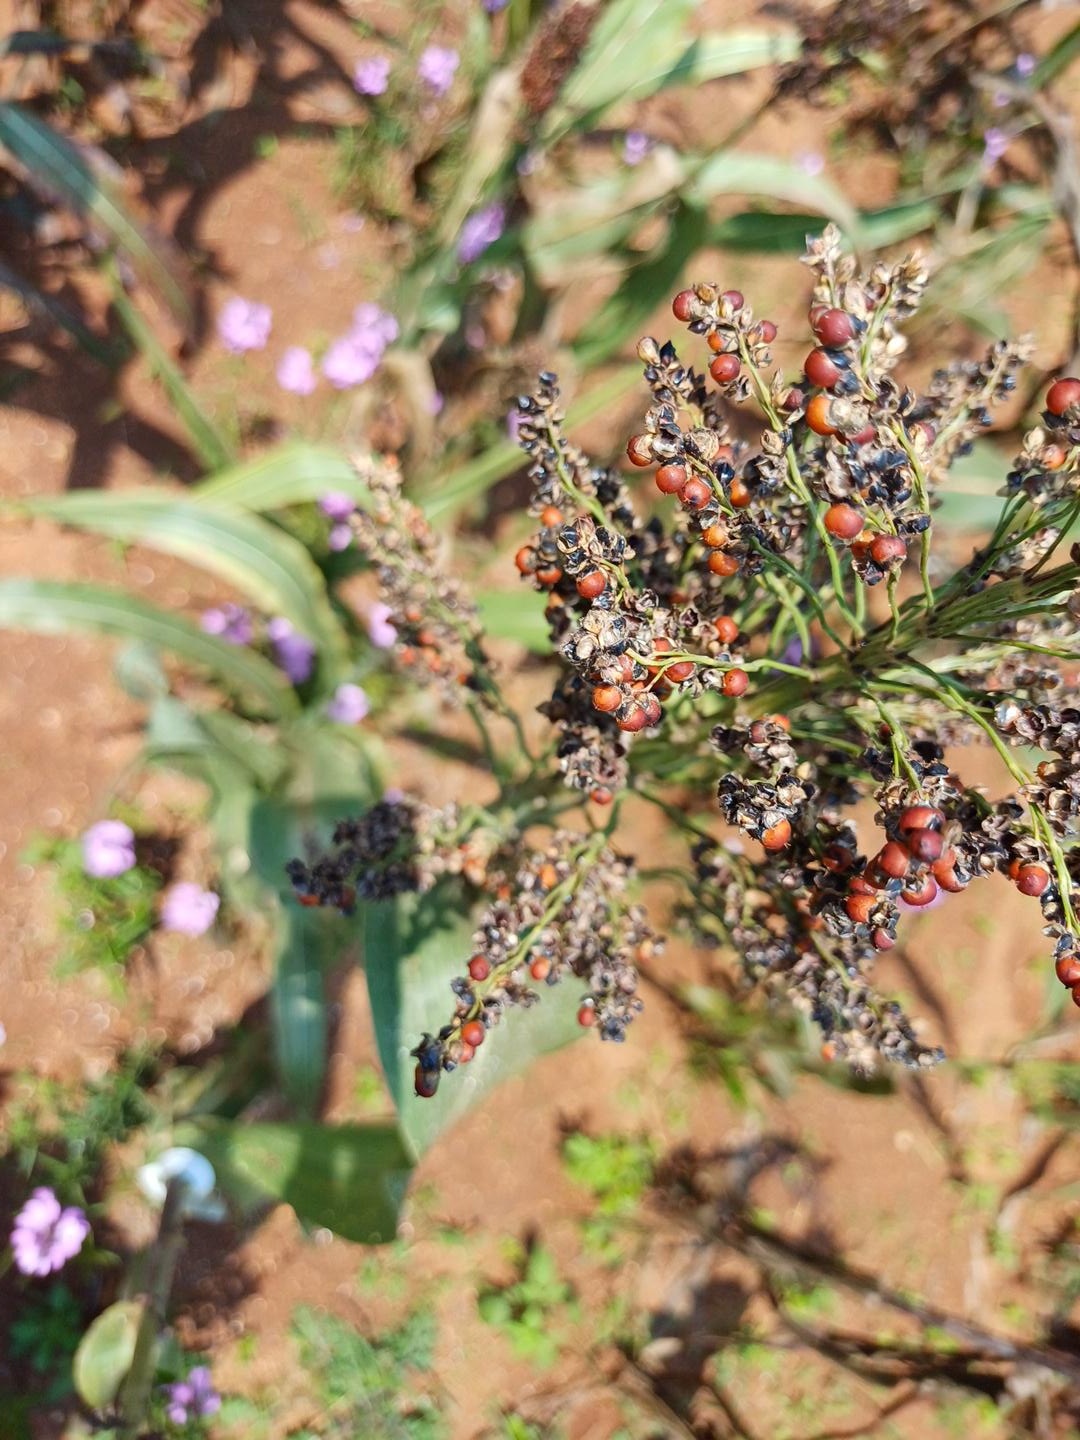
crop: sorghum
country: Kenya
